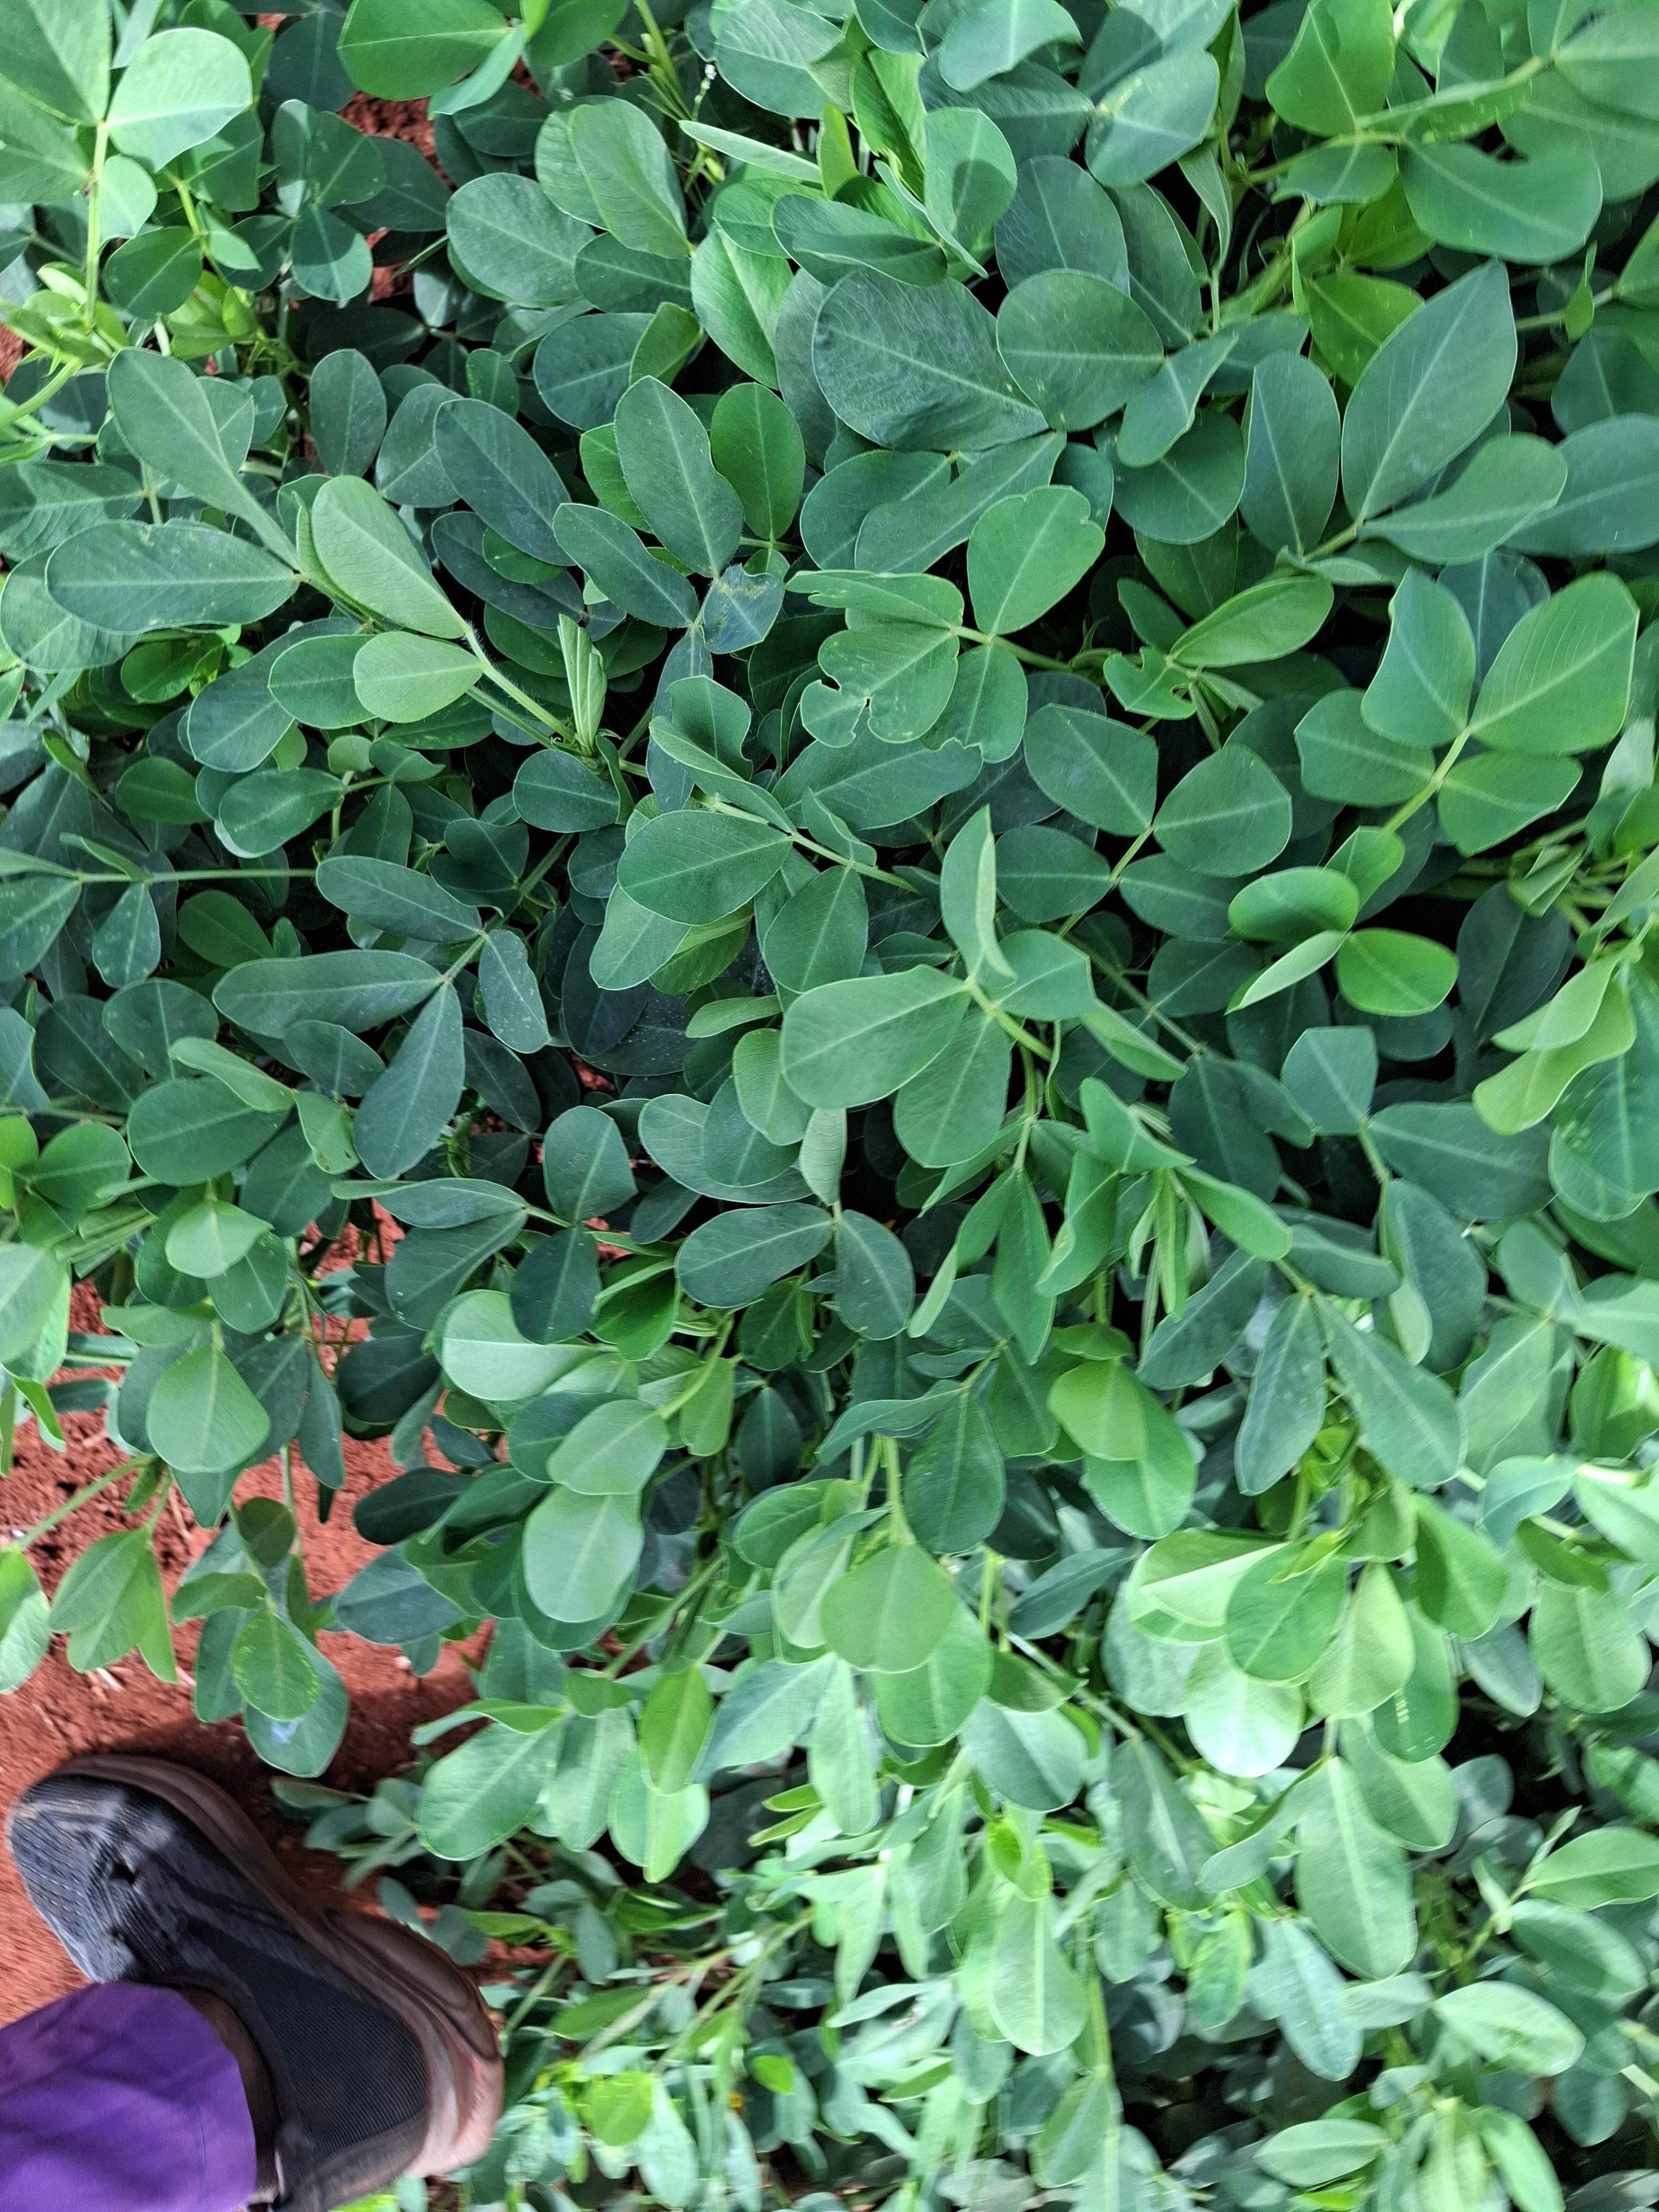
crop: groundnut
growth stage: pegging
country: Kenya
